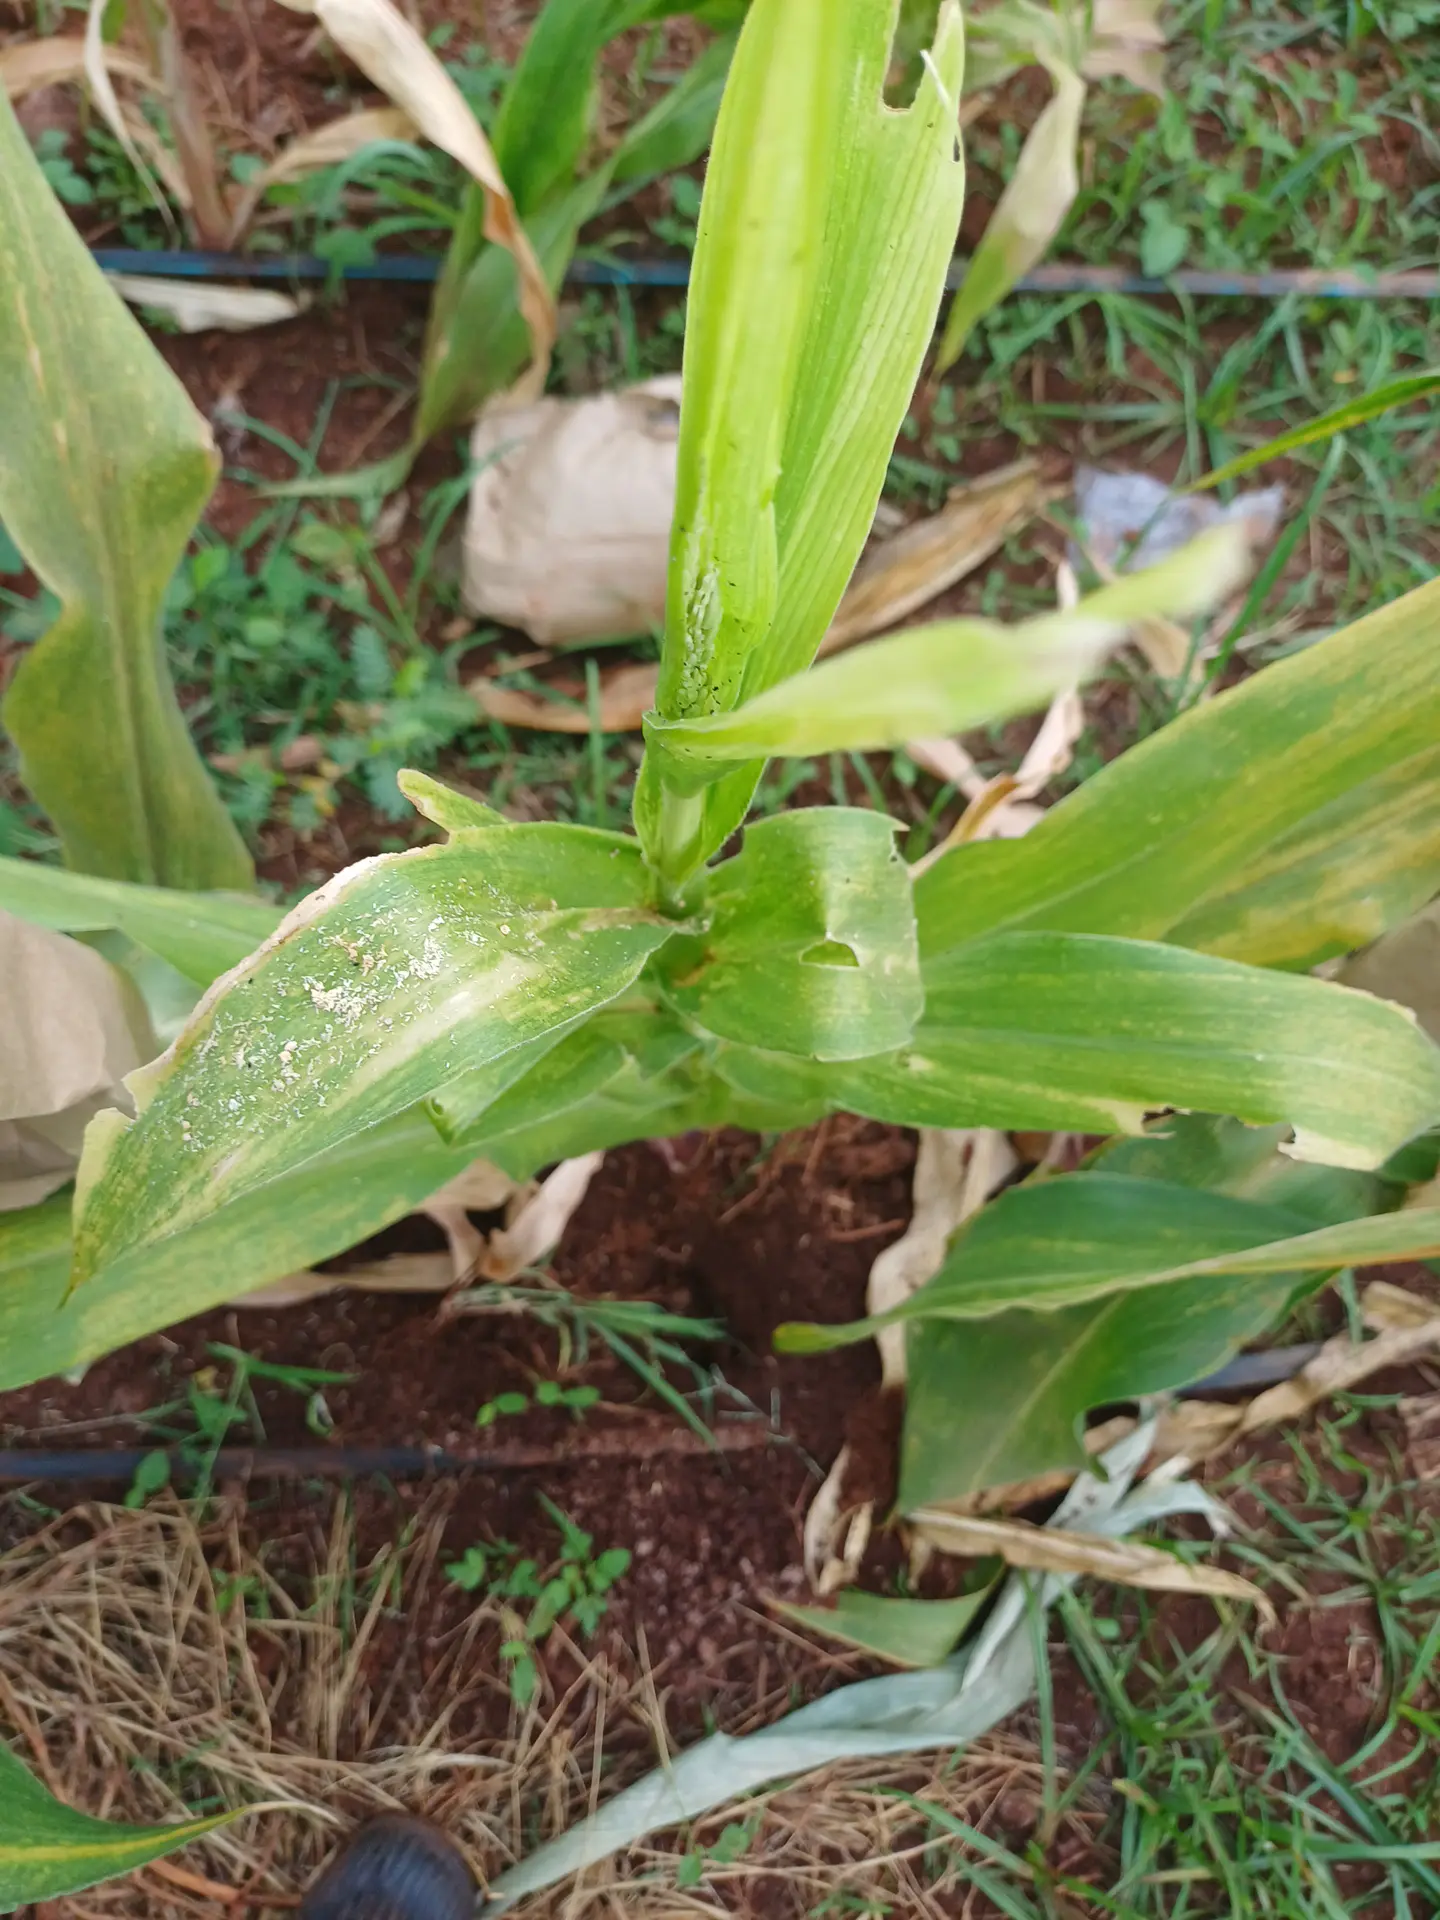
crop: maize
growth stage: flowering
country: Kenya
